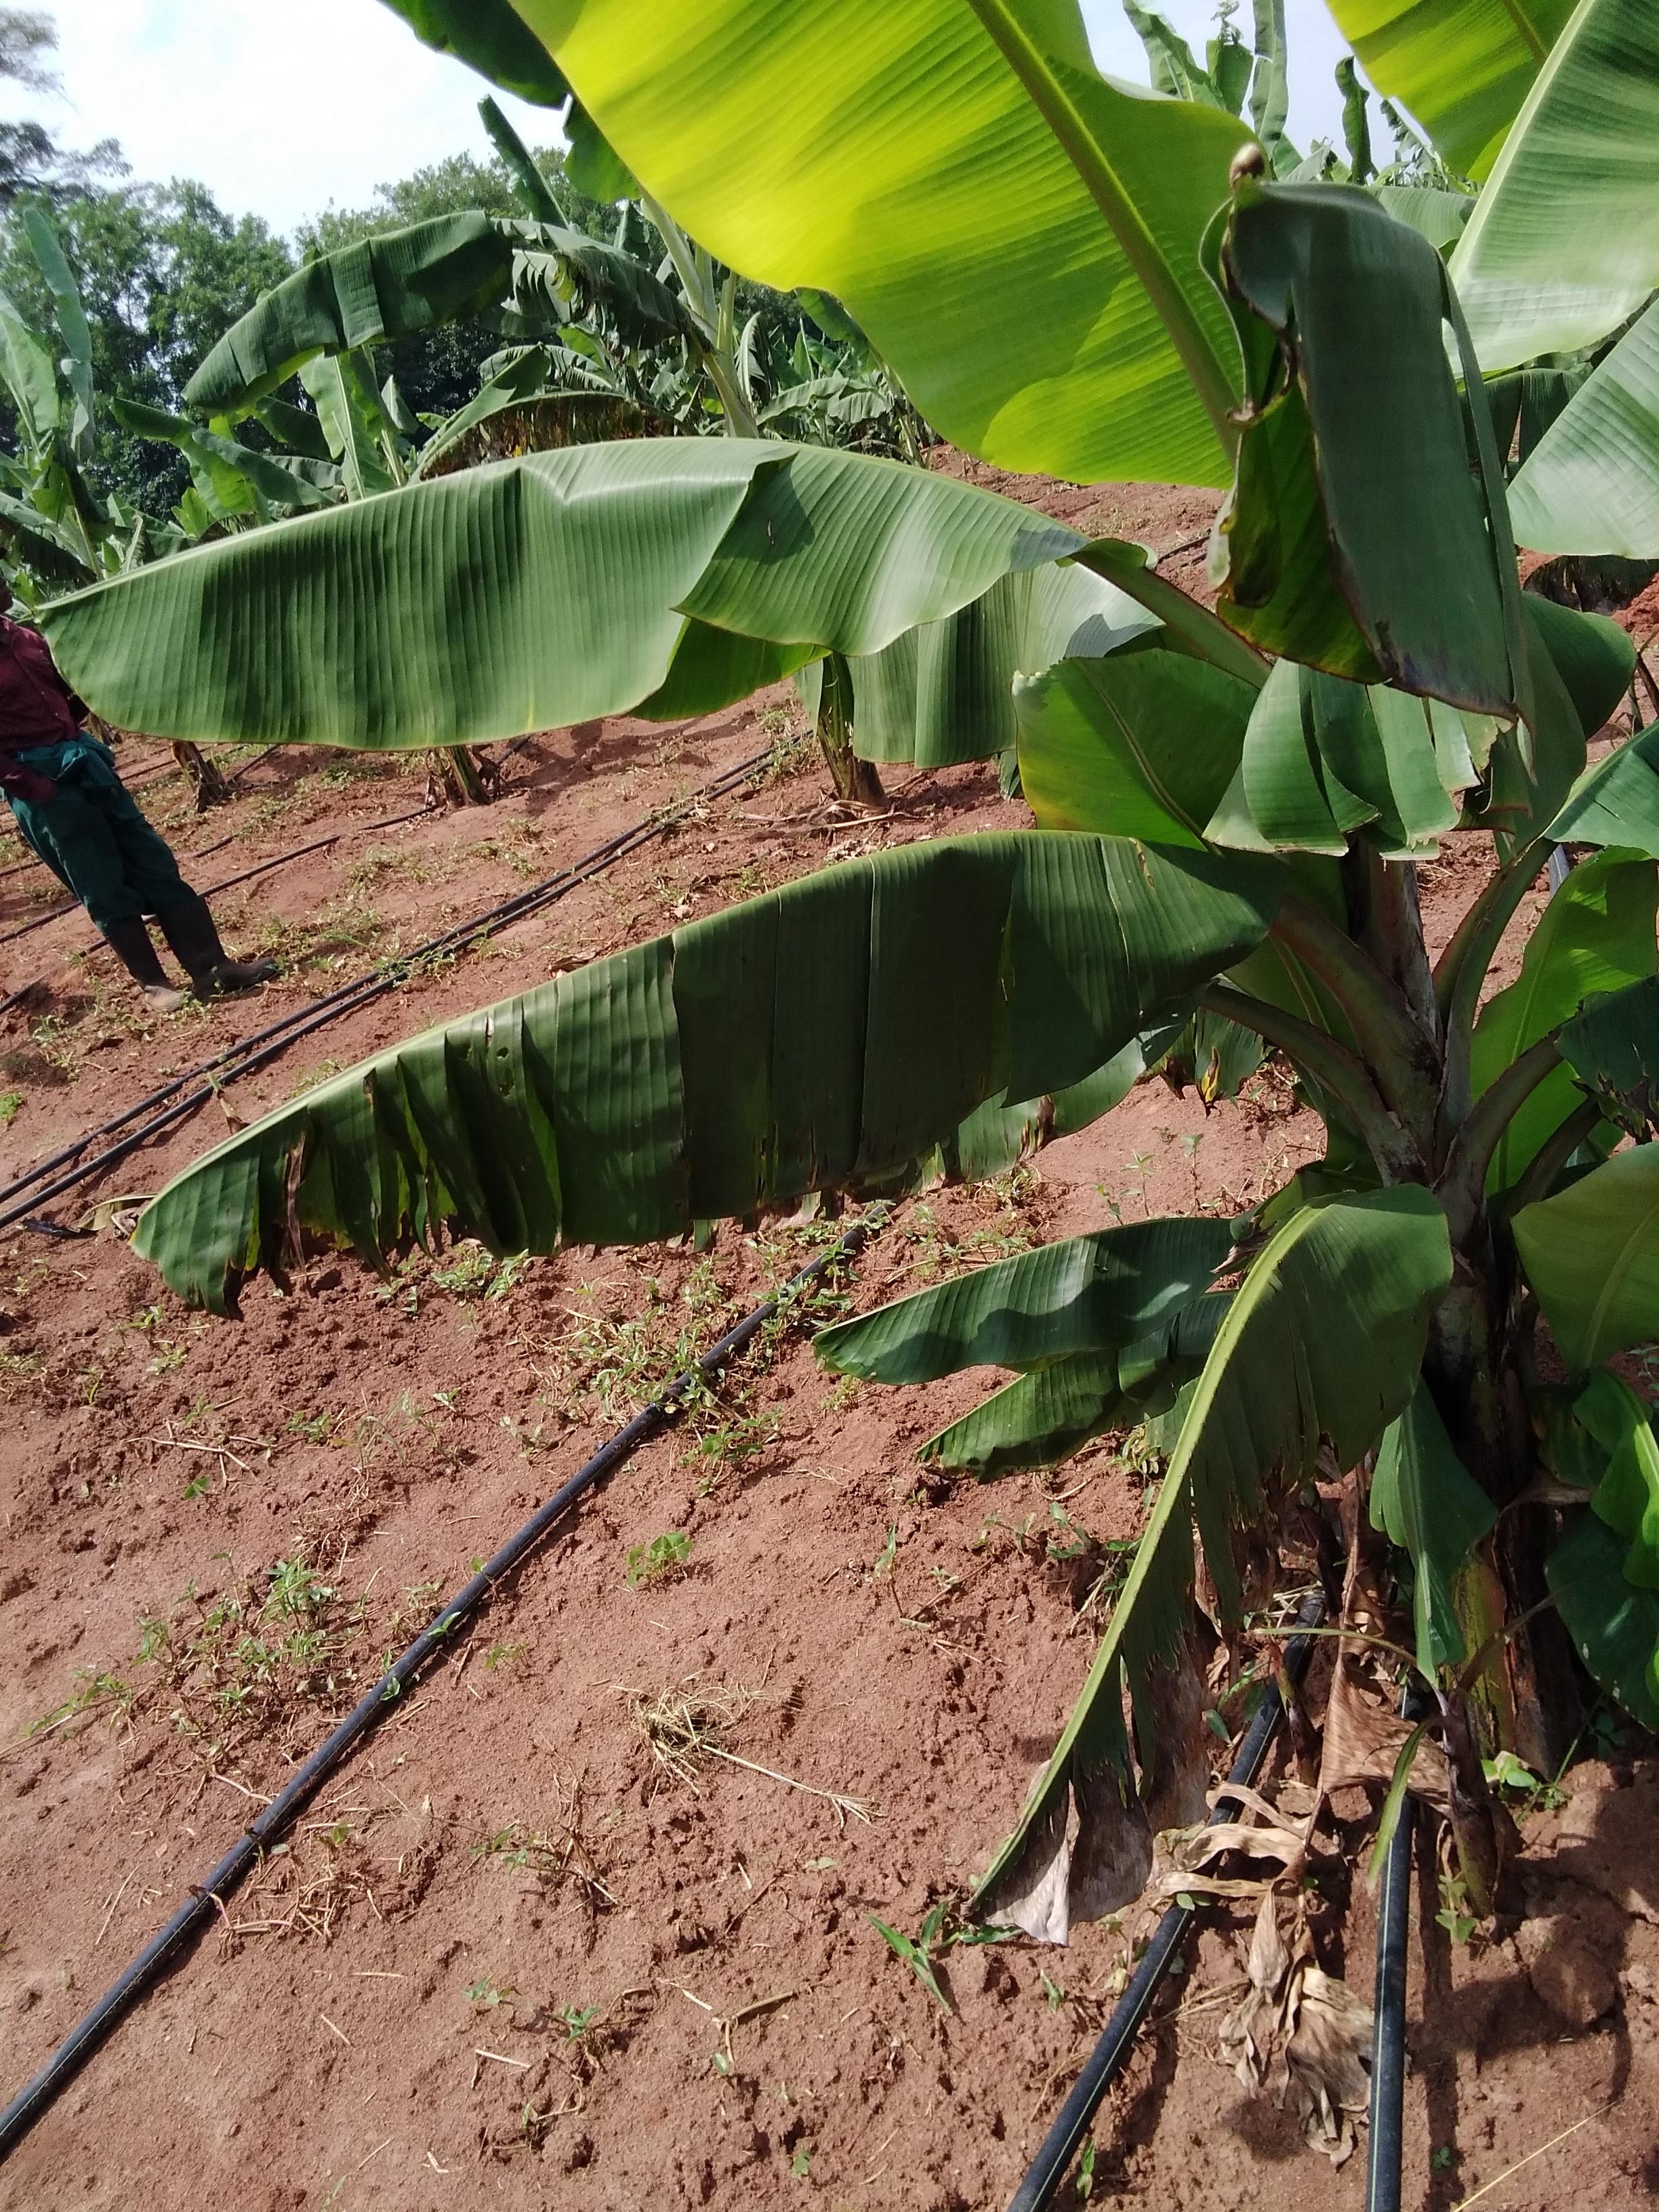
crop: banana
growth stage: vegetative
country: Uganda
